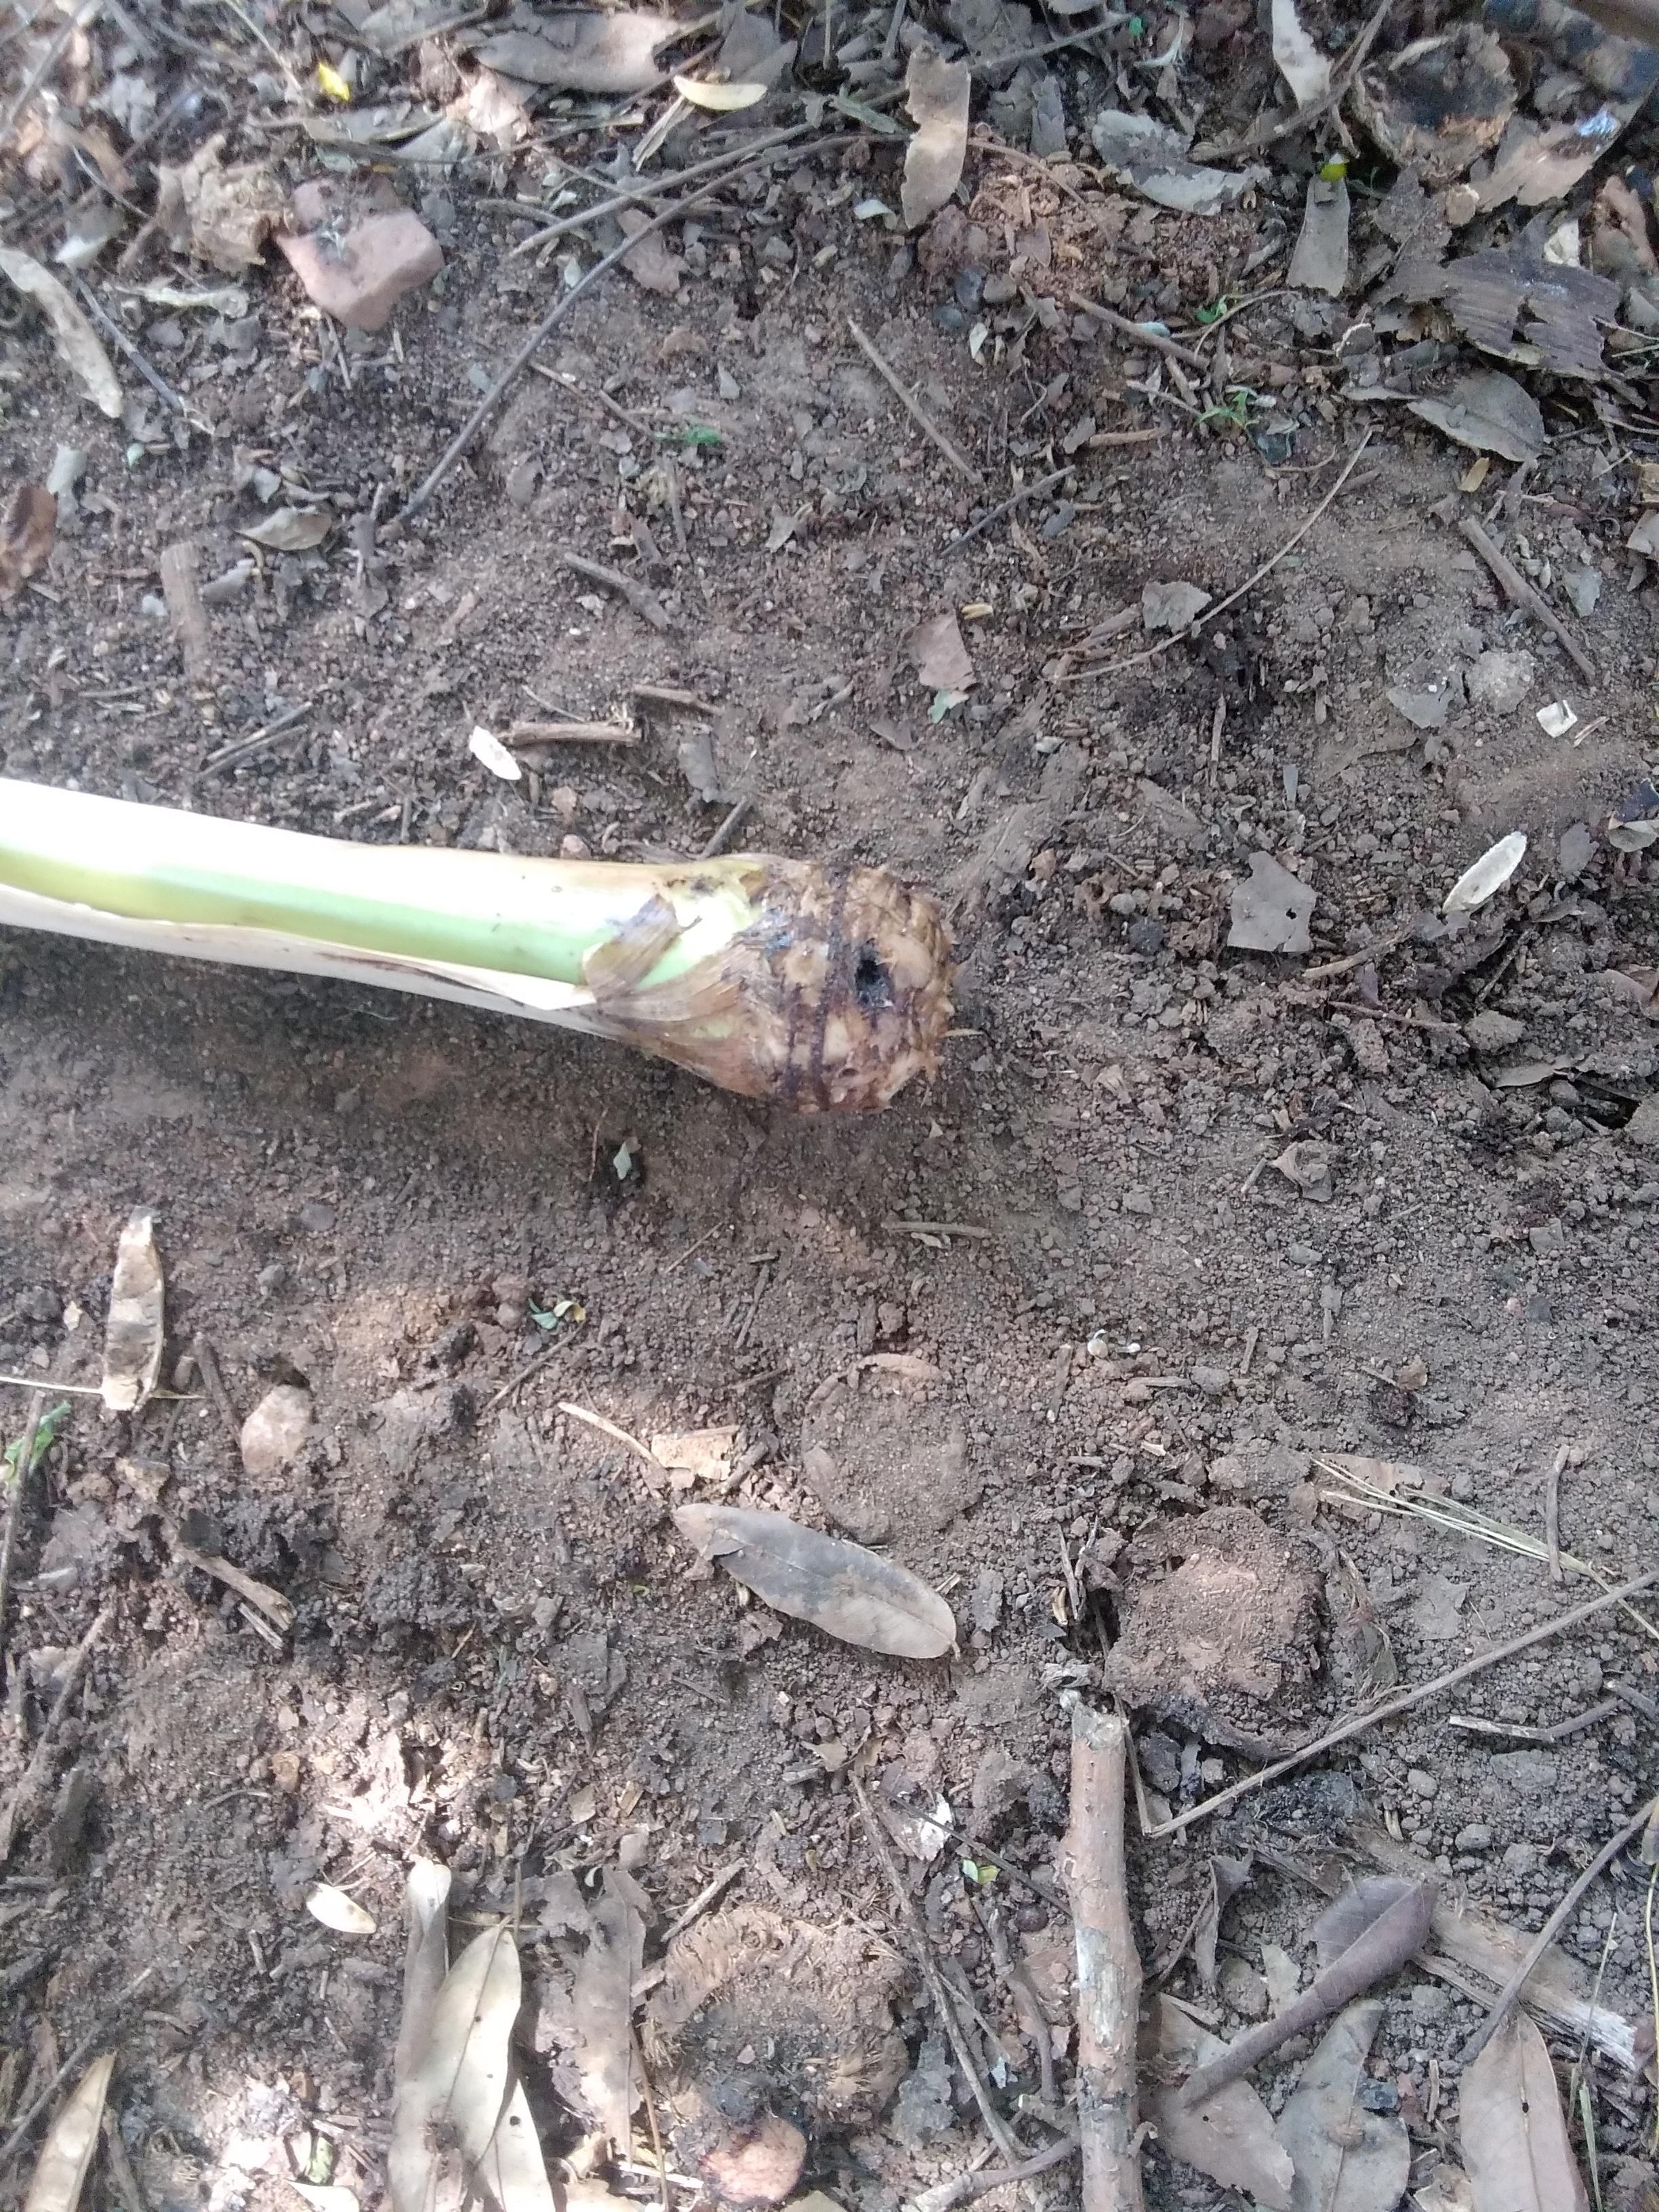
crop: banana
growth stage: vegetative
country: Tanzania
